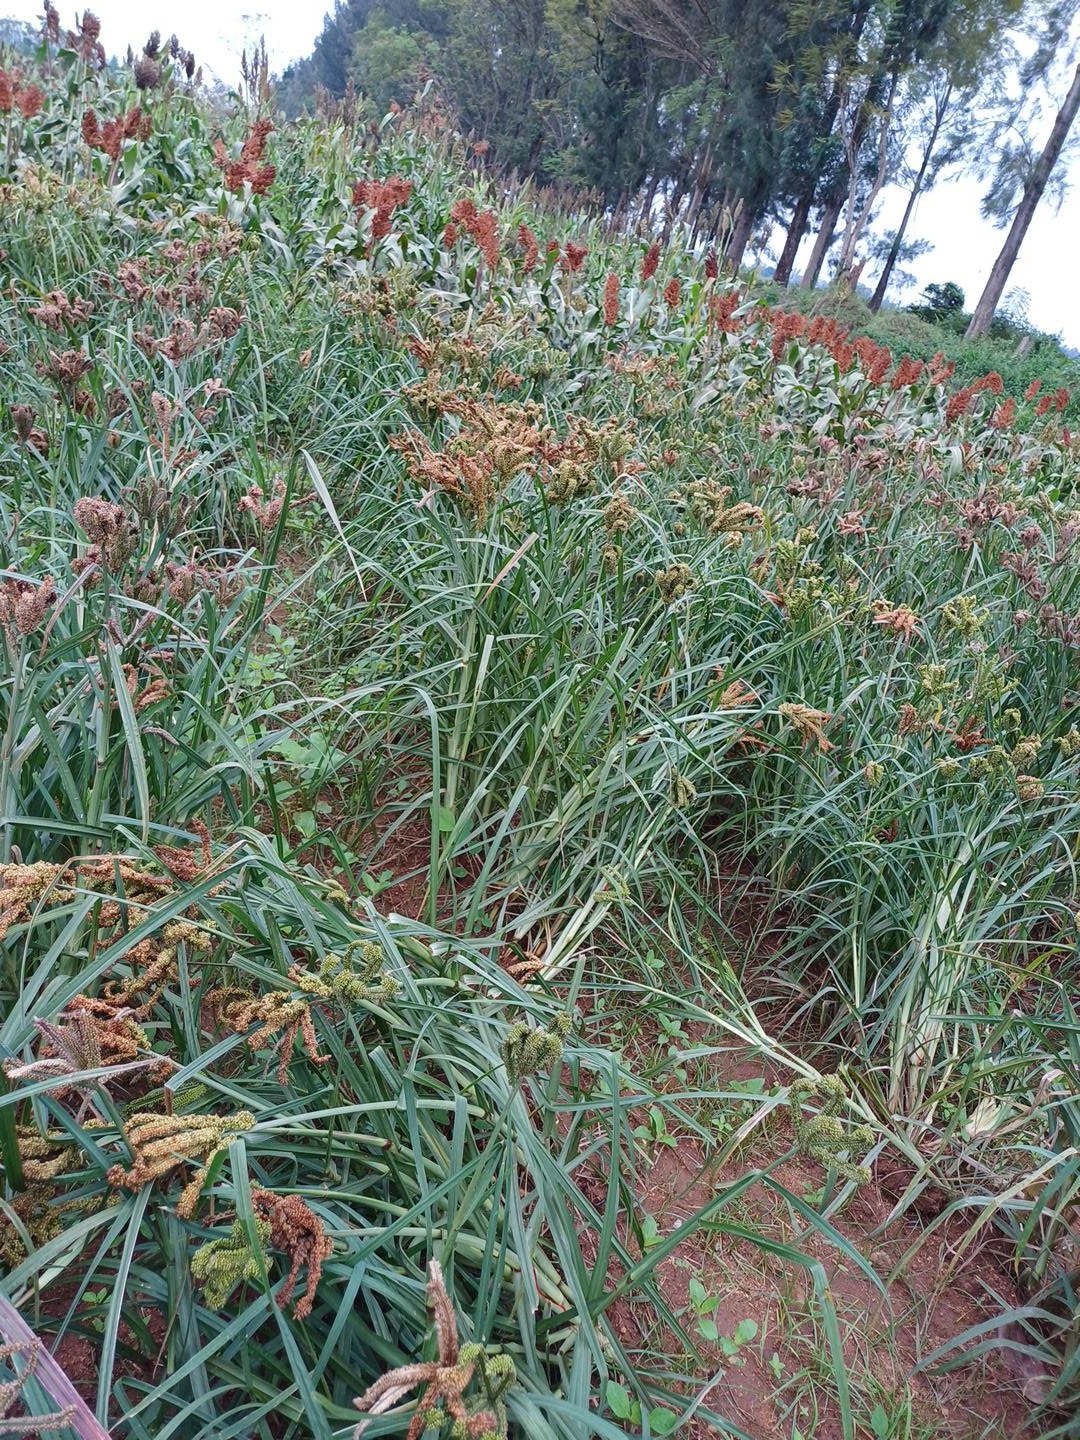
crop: finger millet
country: Kenya
